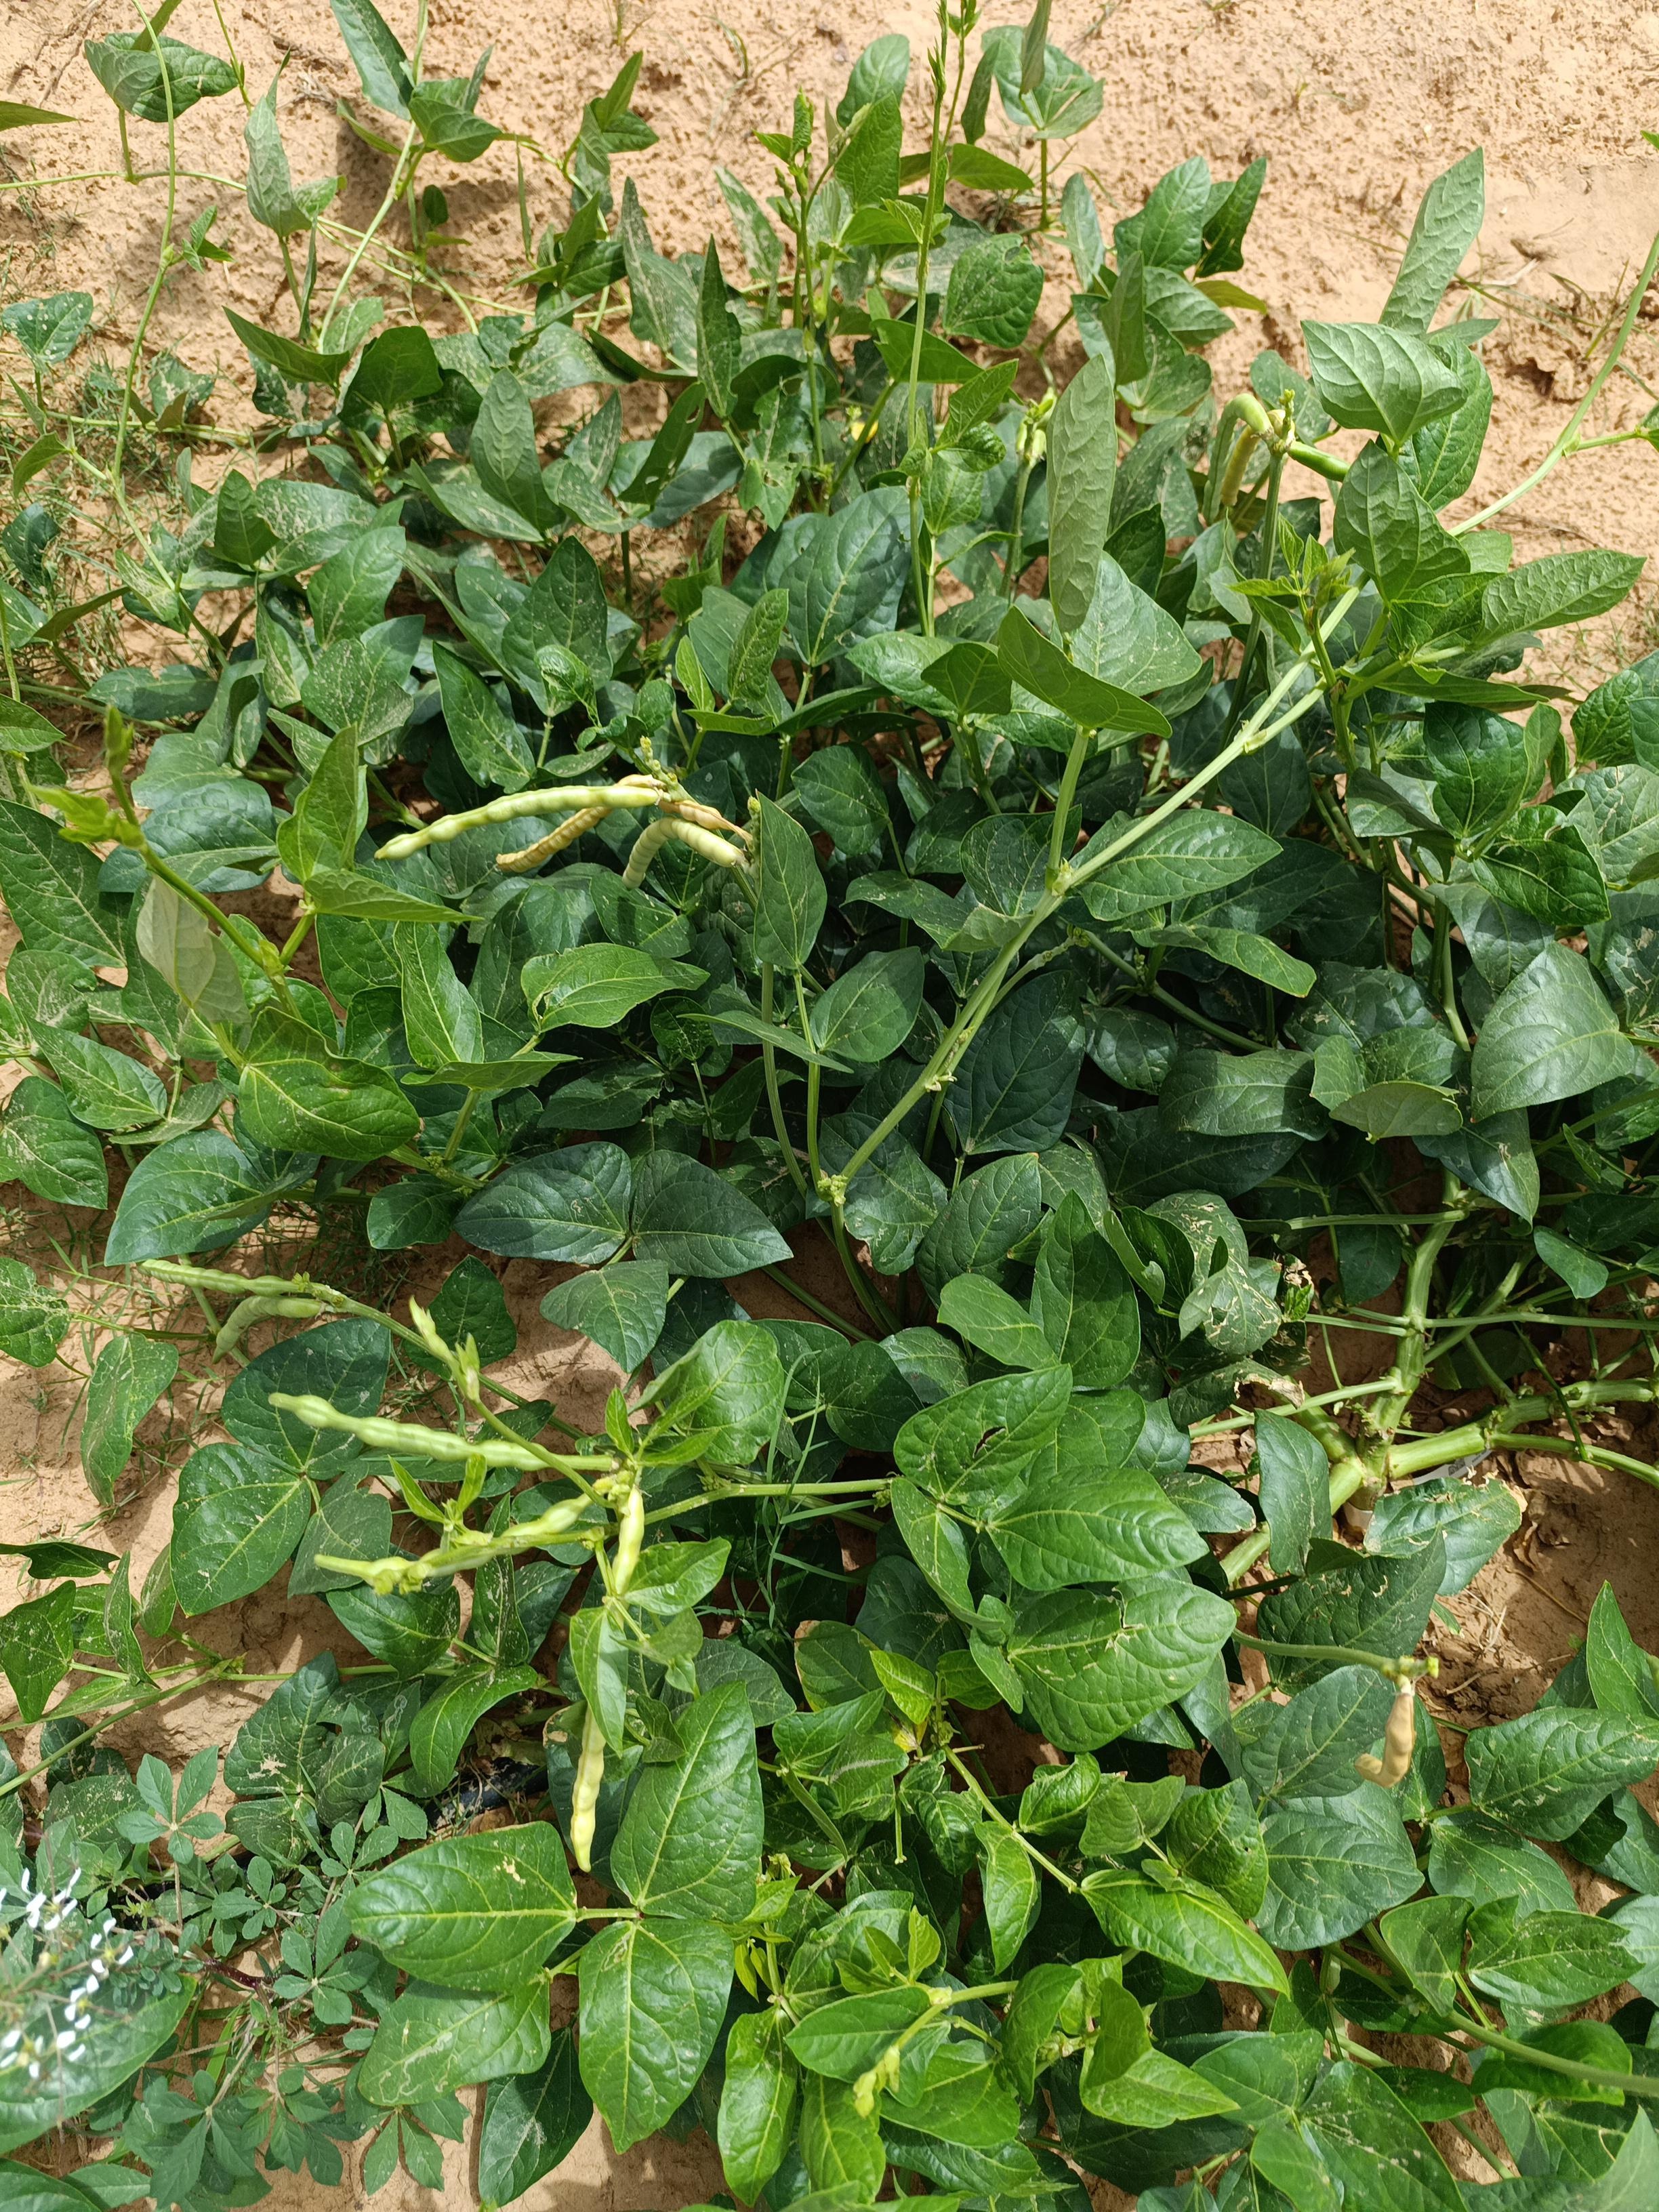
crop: cowpea
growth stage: development pod
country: Nigeria
